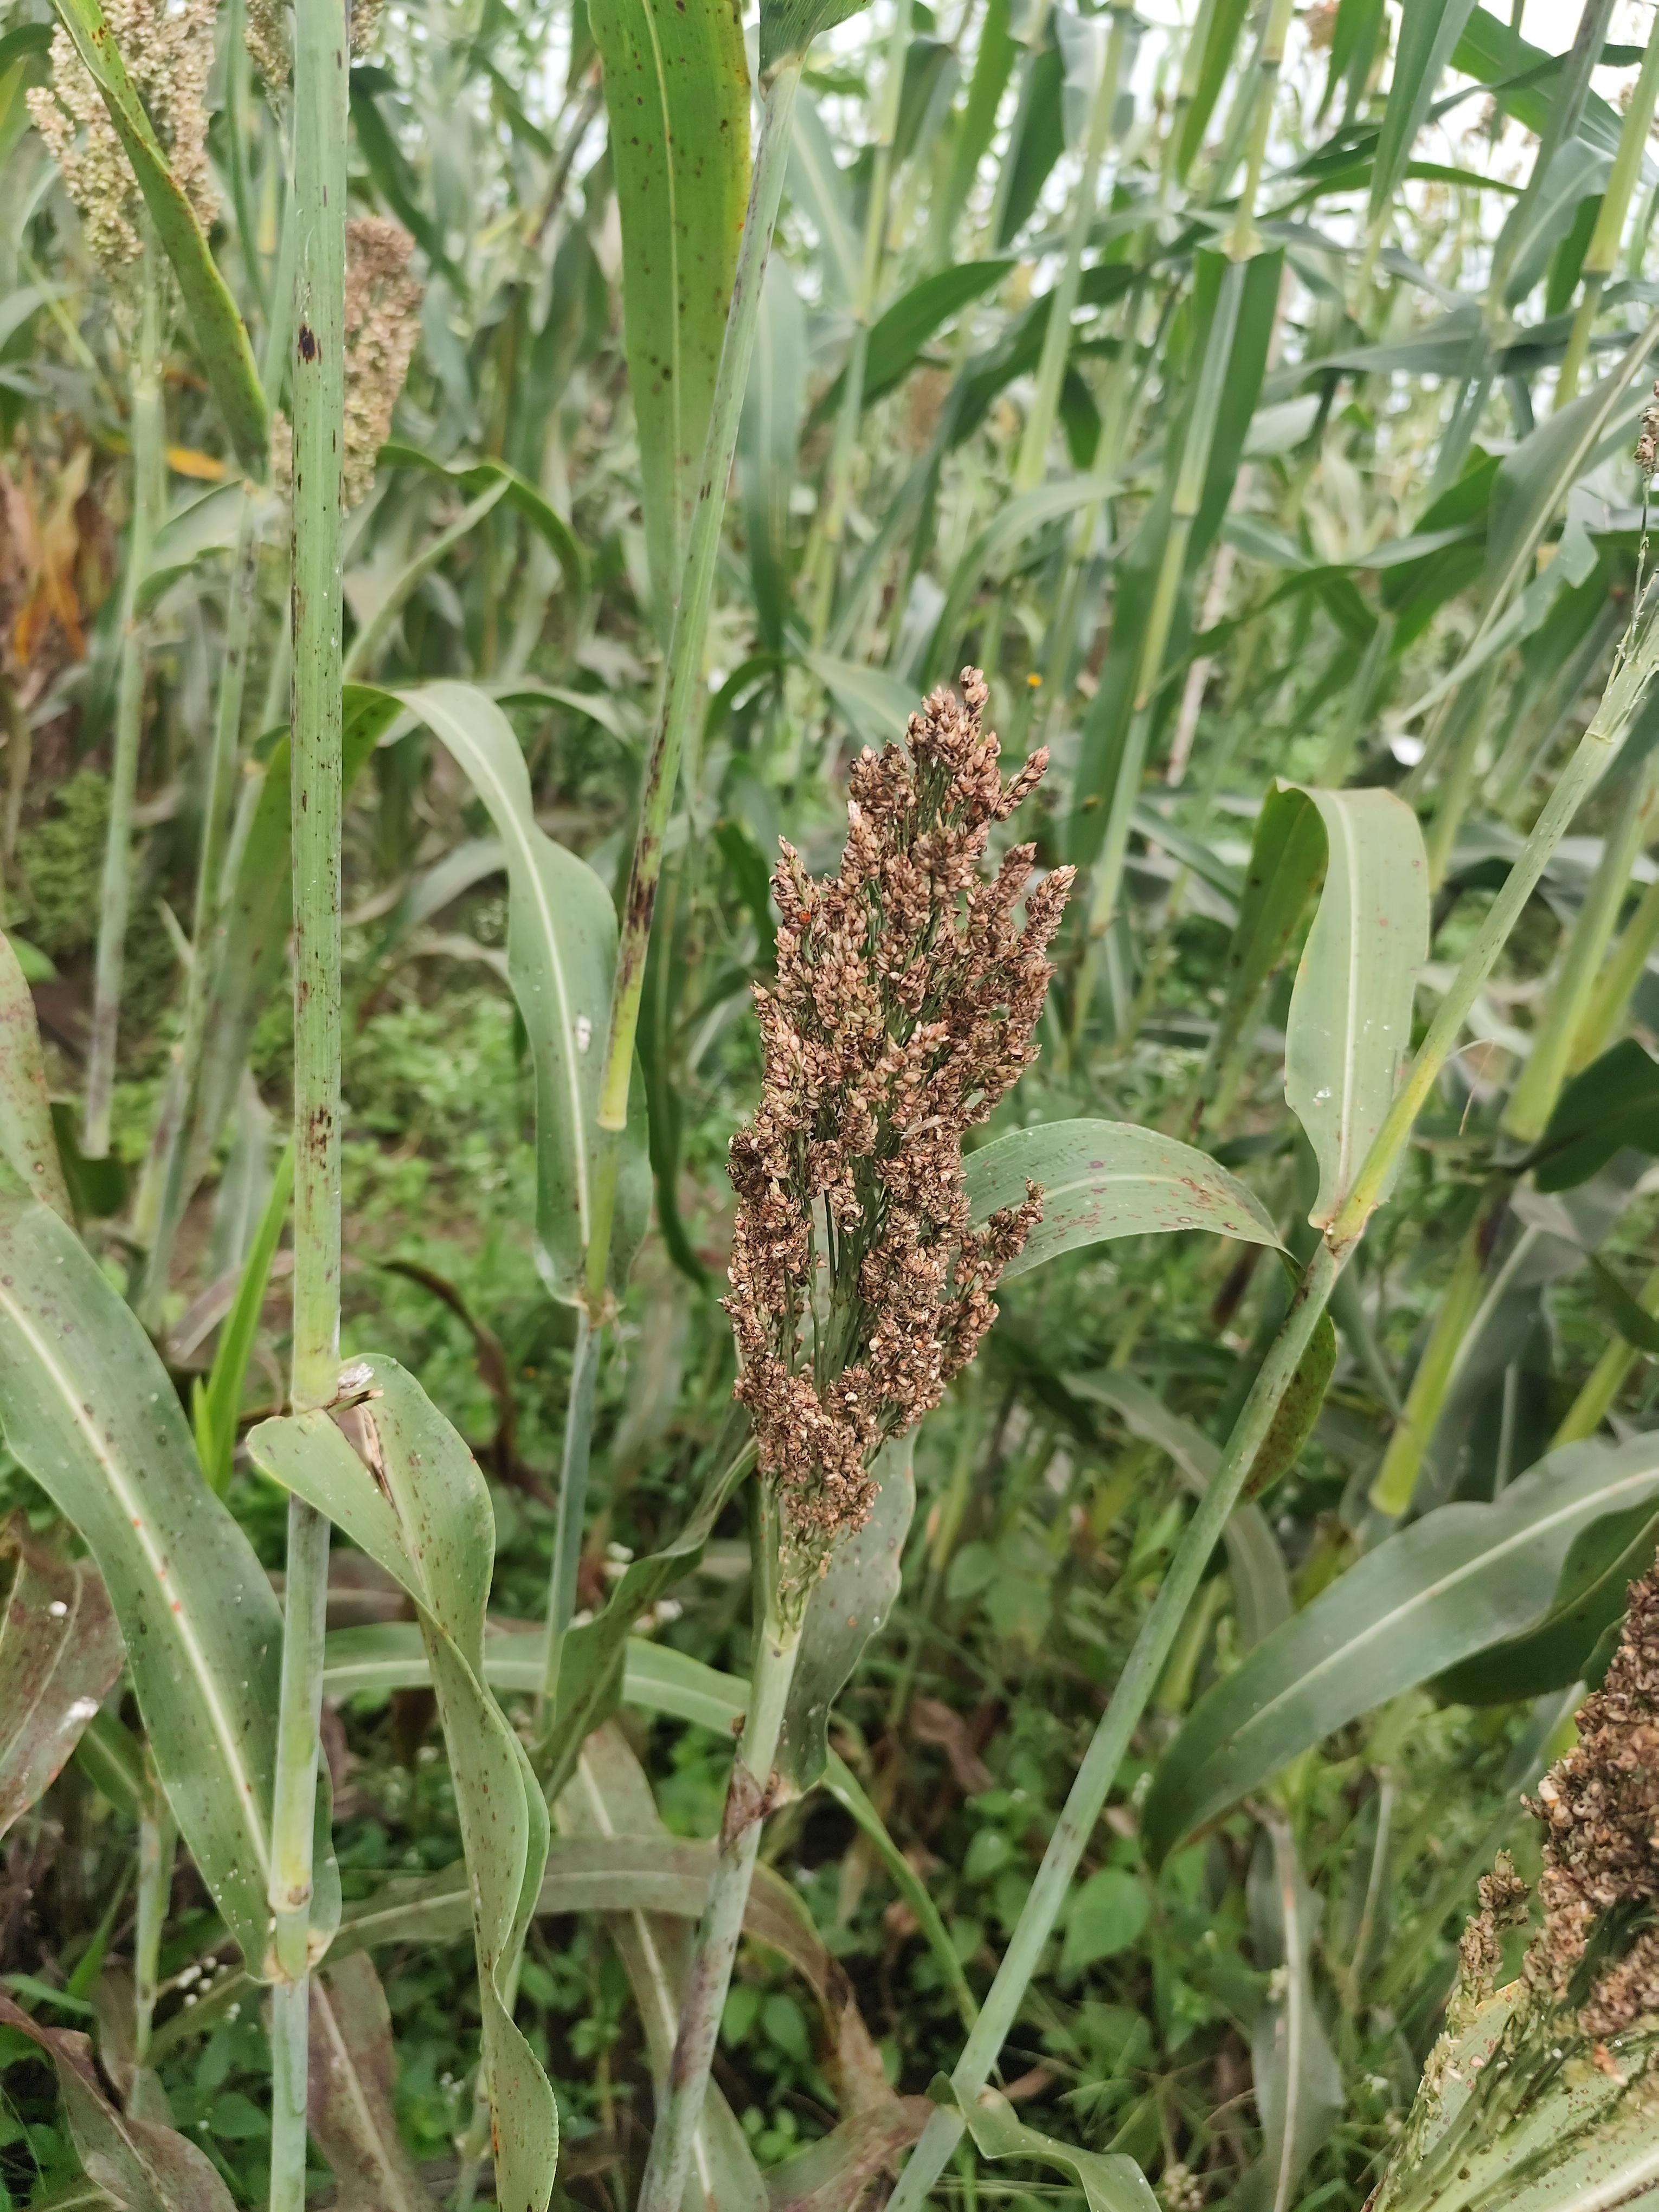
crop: sorghum
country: Tanzania
